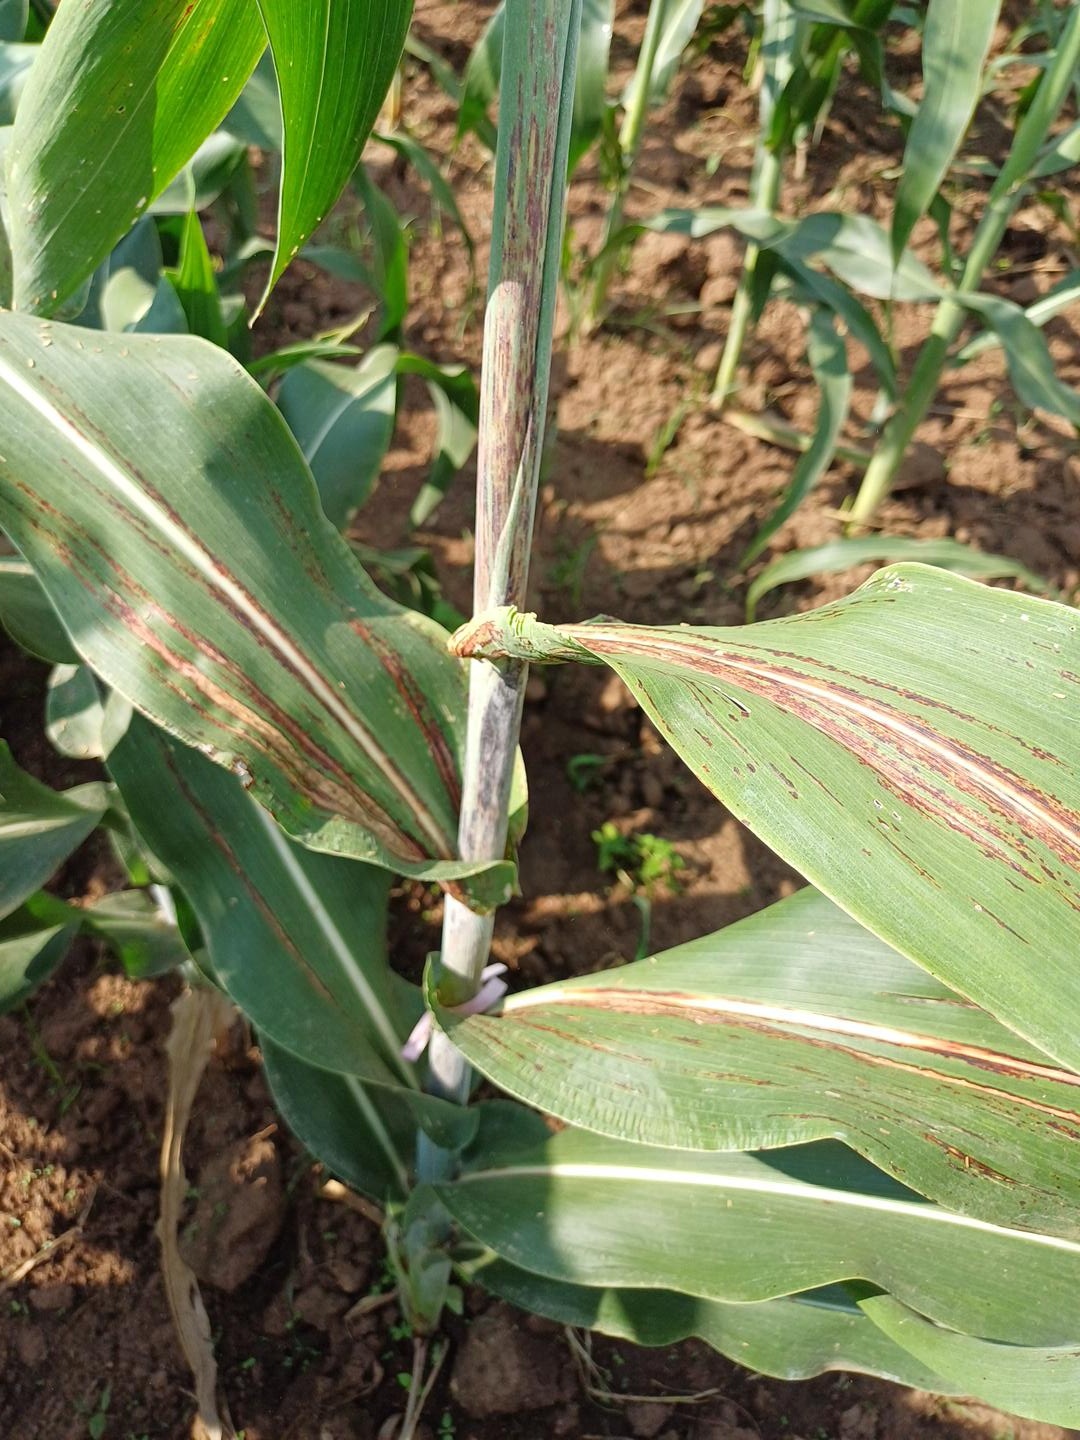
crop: sorghum
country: Kenya
